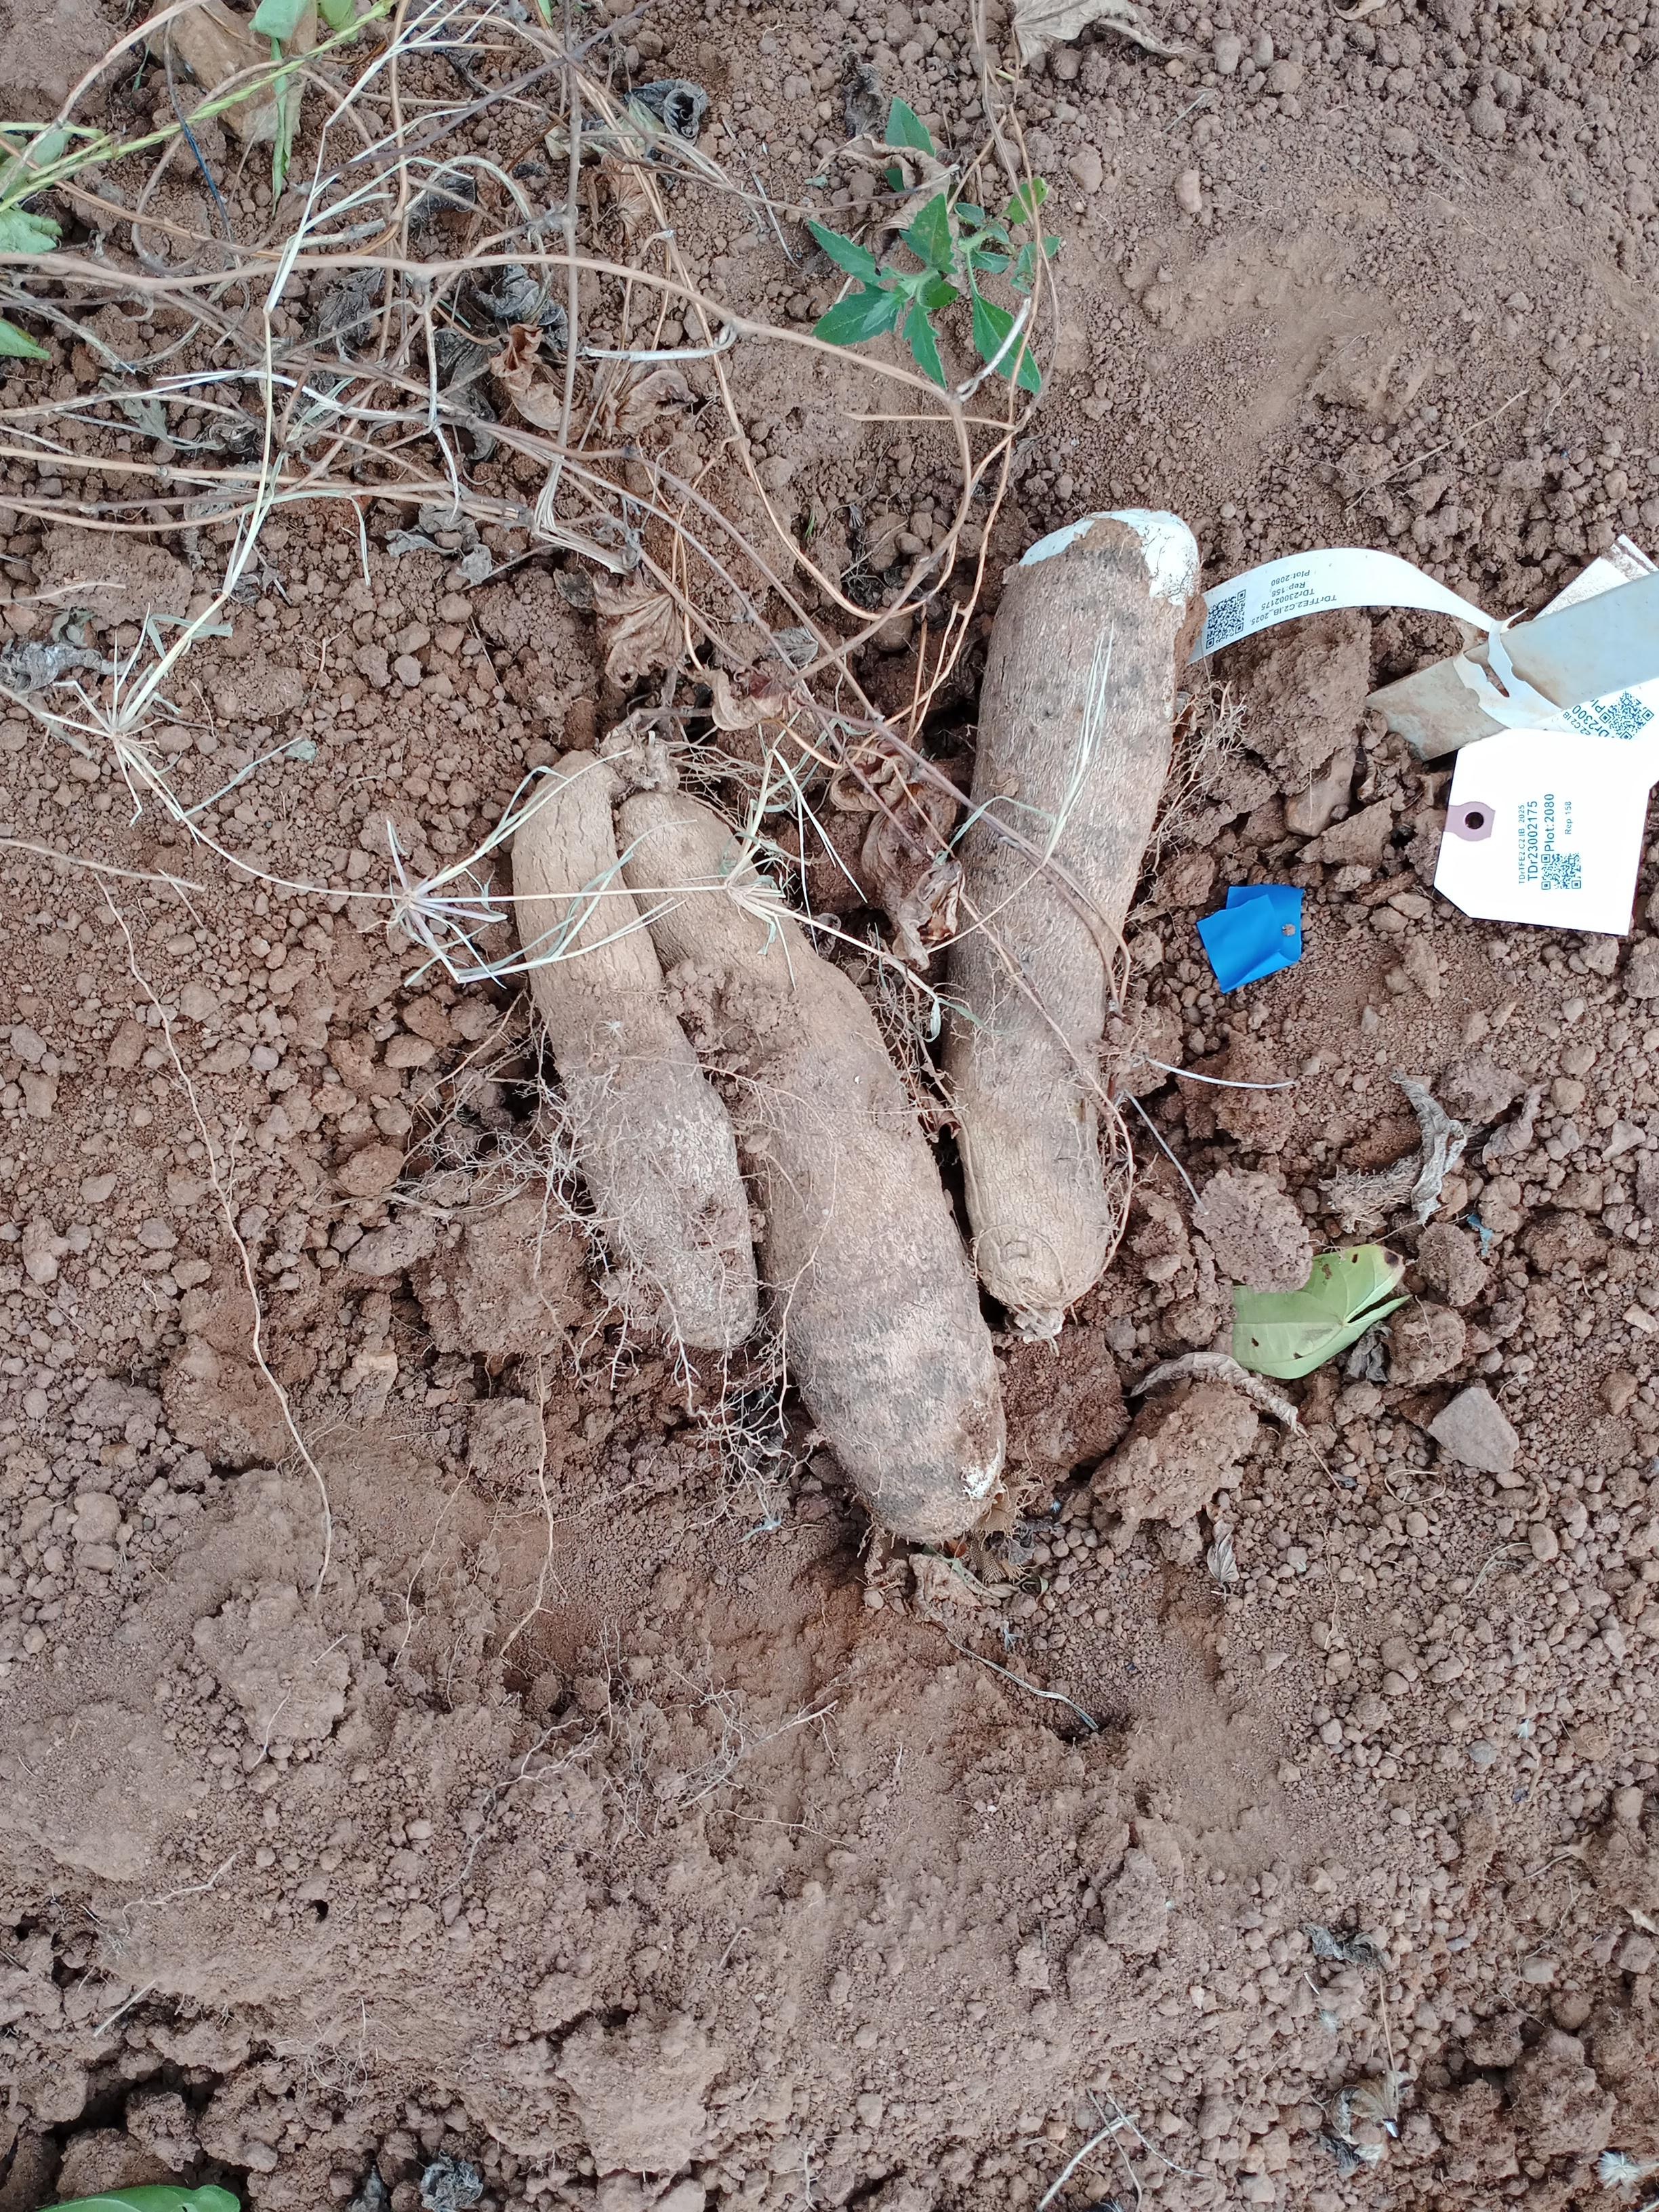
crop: yam
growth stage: harvest
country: Nigeria
